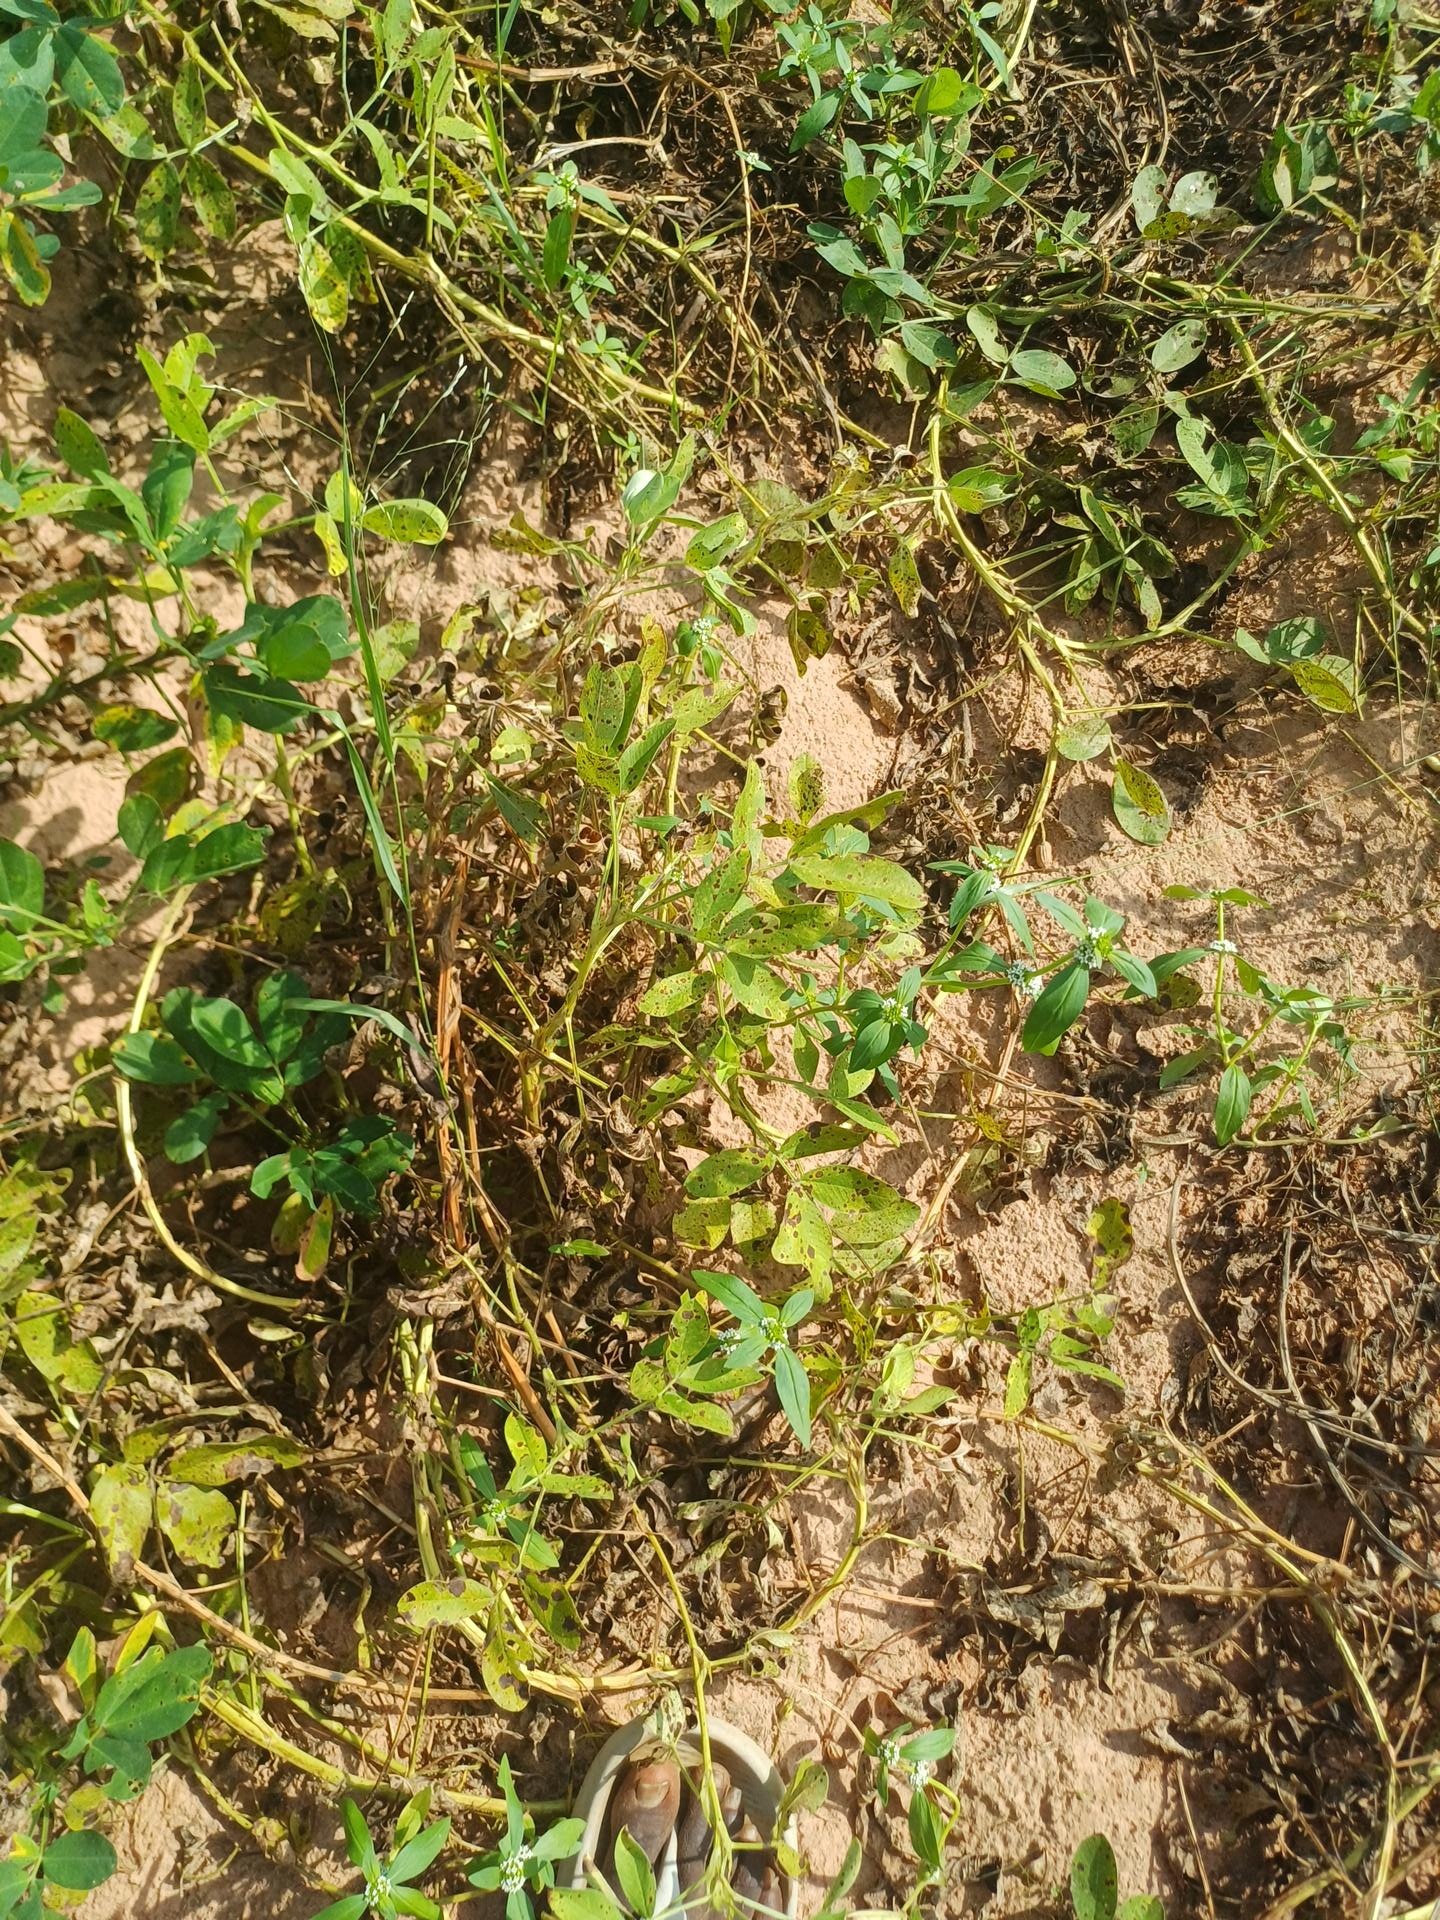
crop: groundnut
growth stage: flowering
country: Senegal
